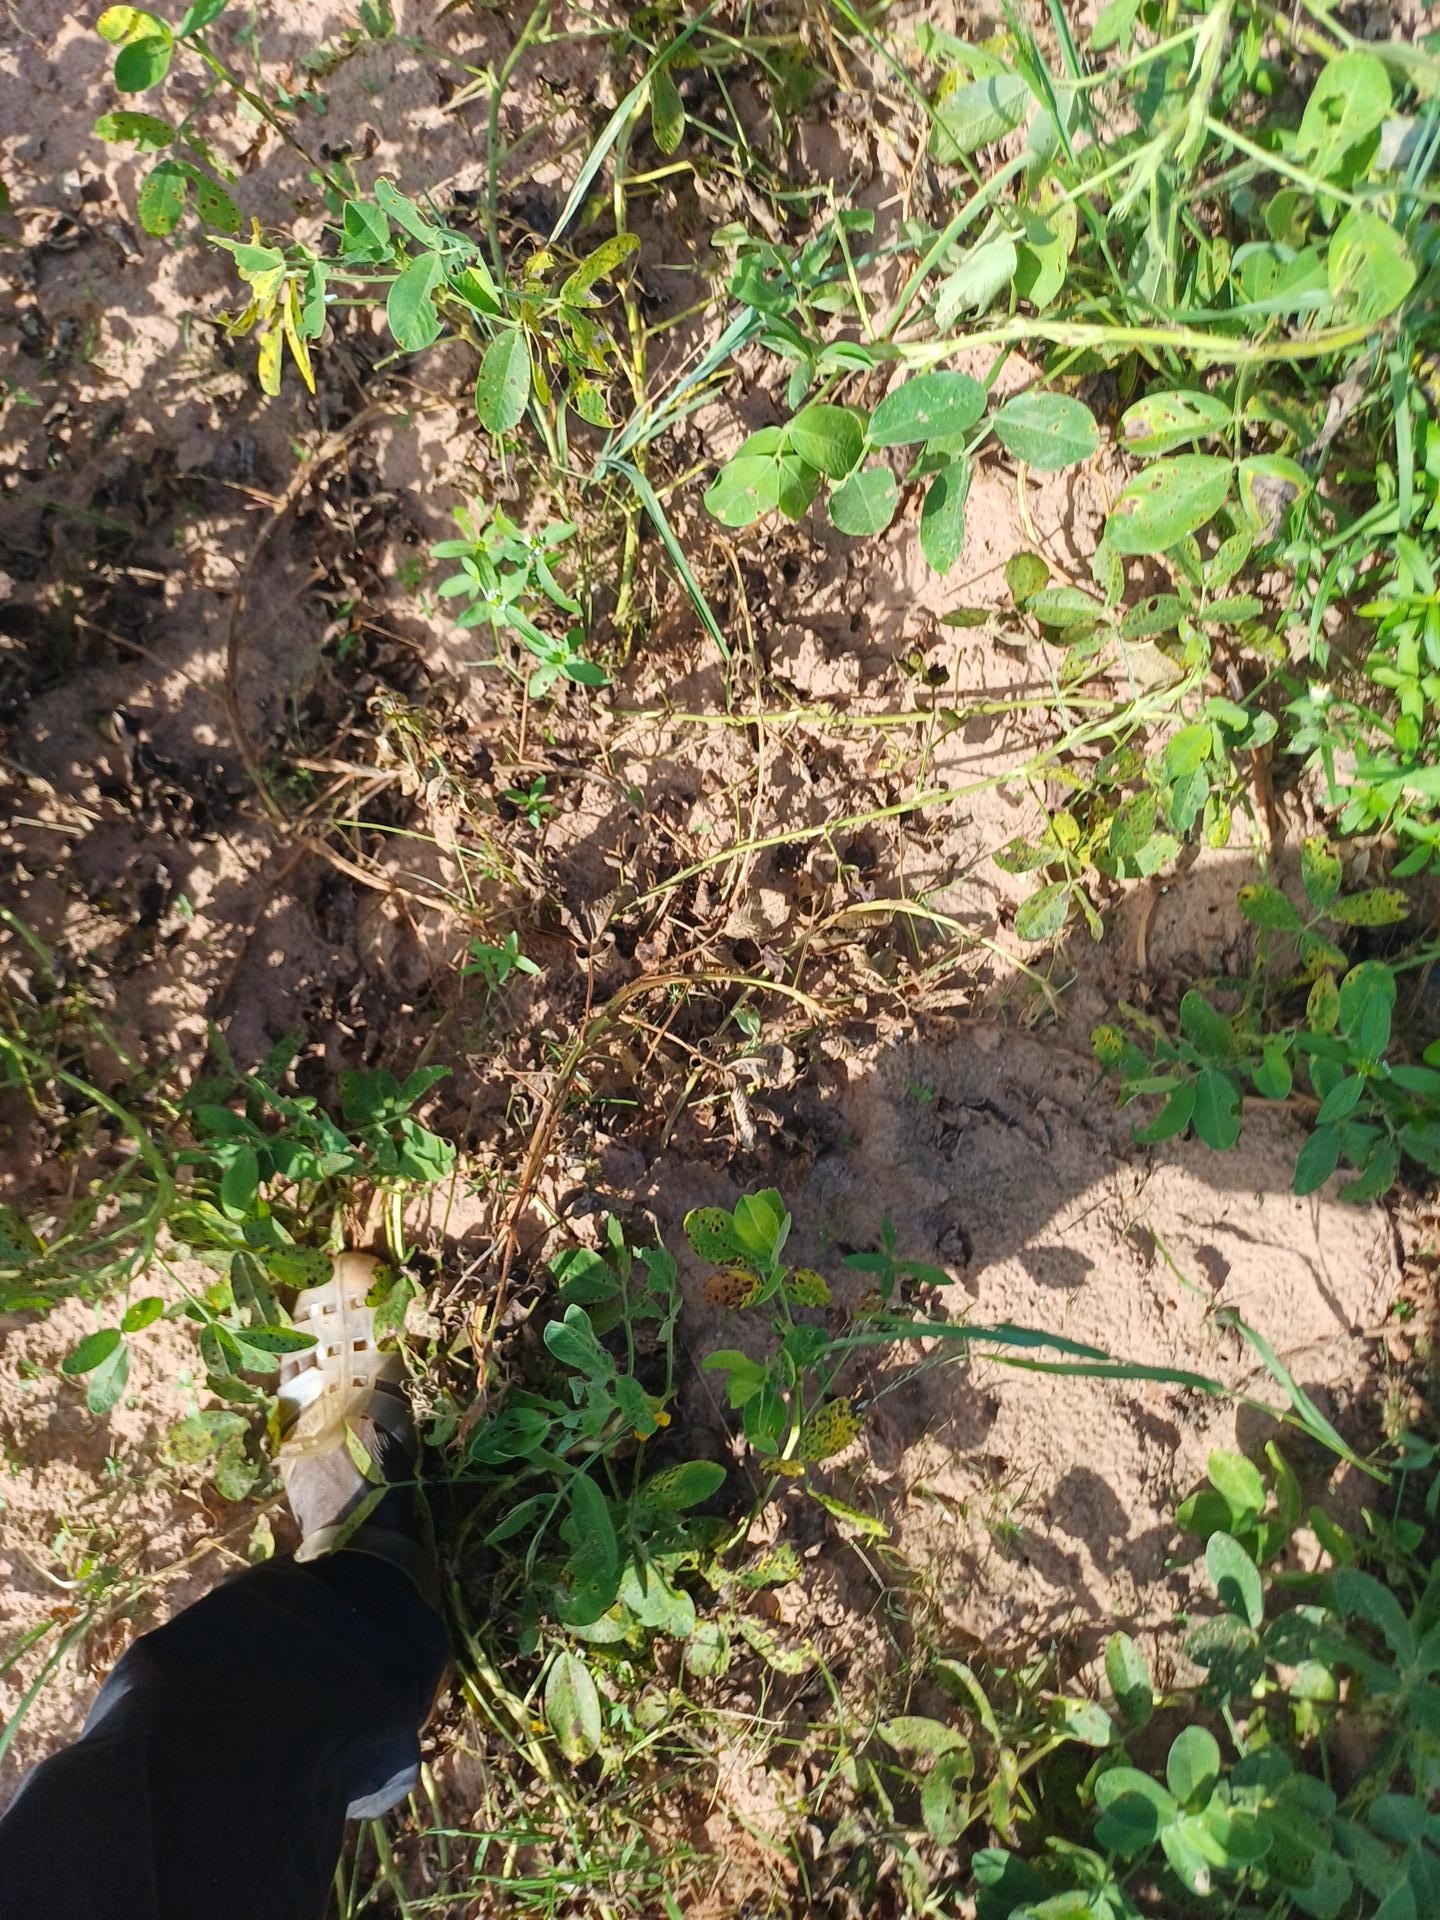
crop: groundnut
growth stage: flowering
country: Senegal
